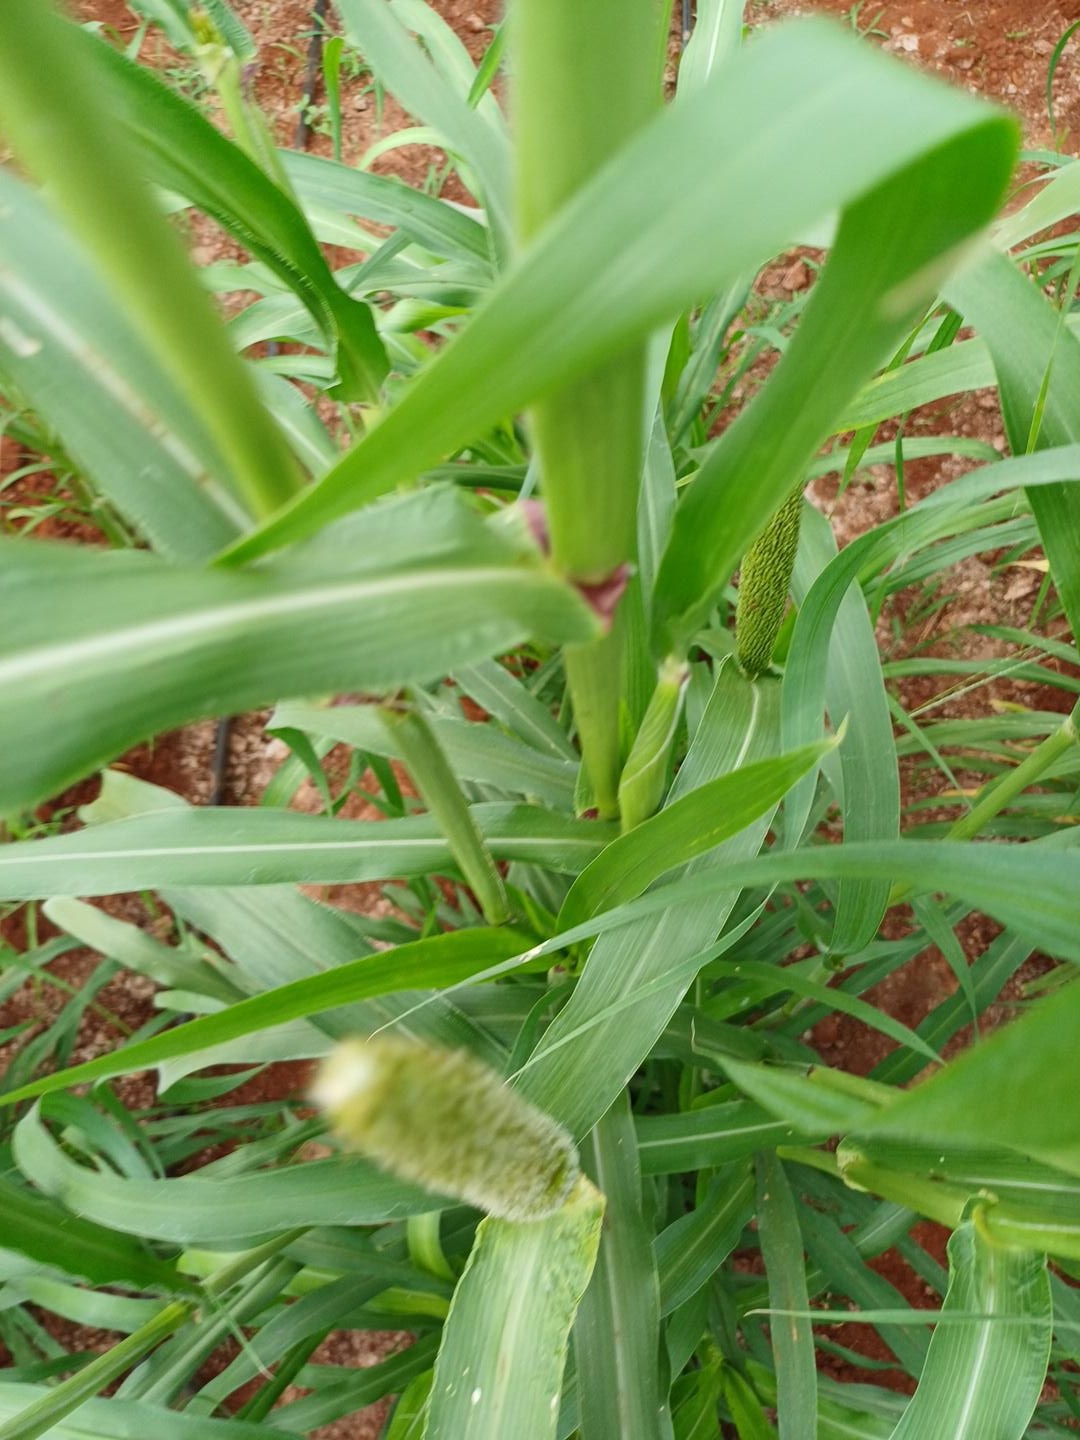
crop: pearl millet
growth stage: flowering
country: Kenya
